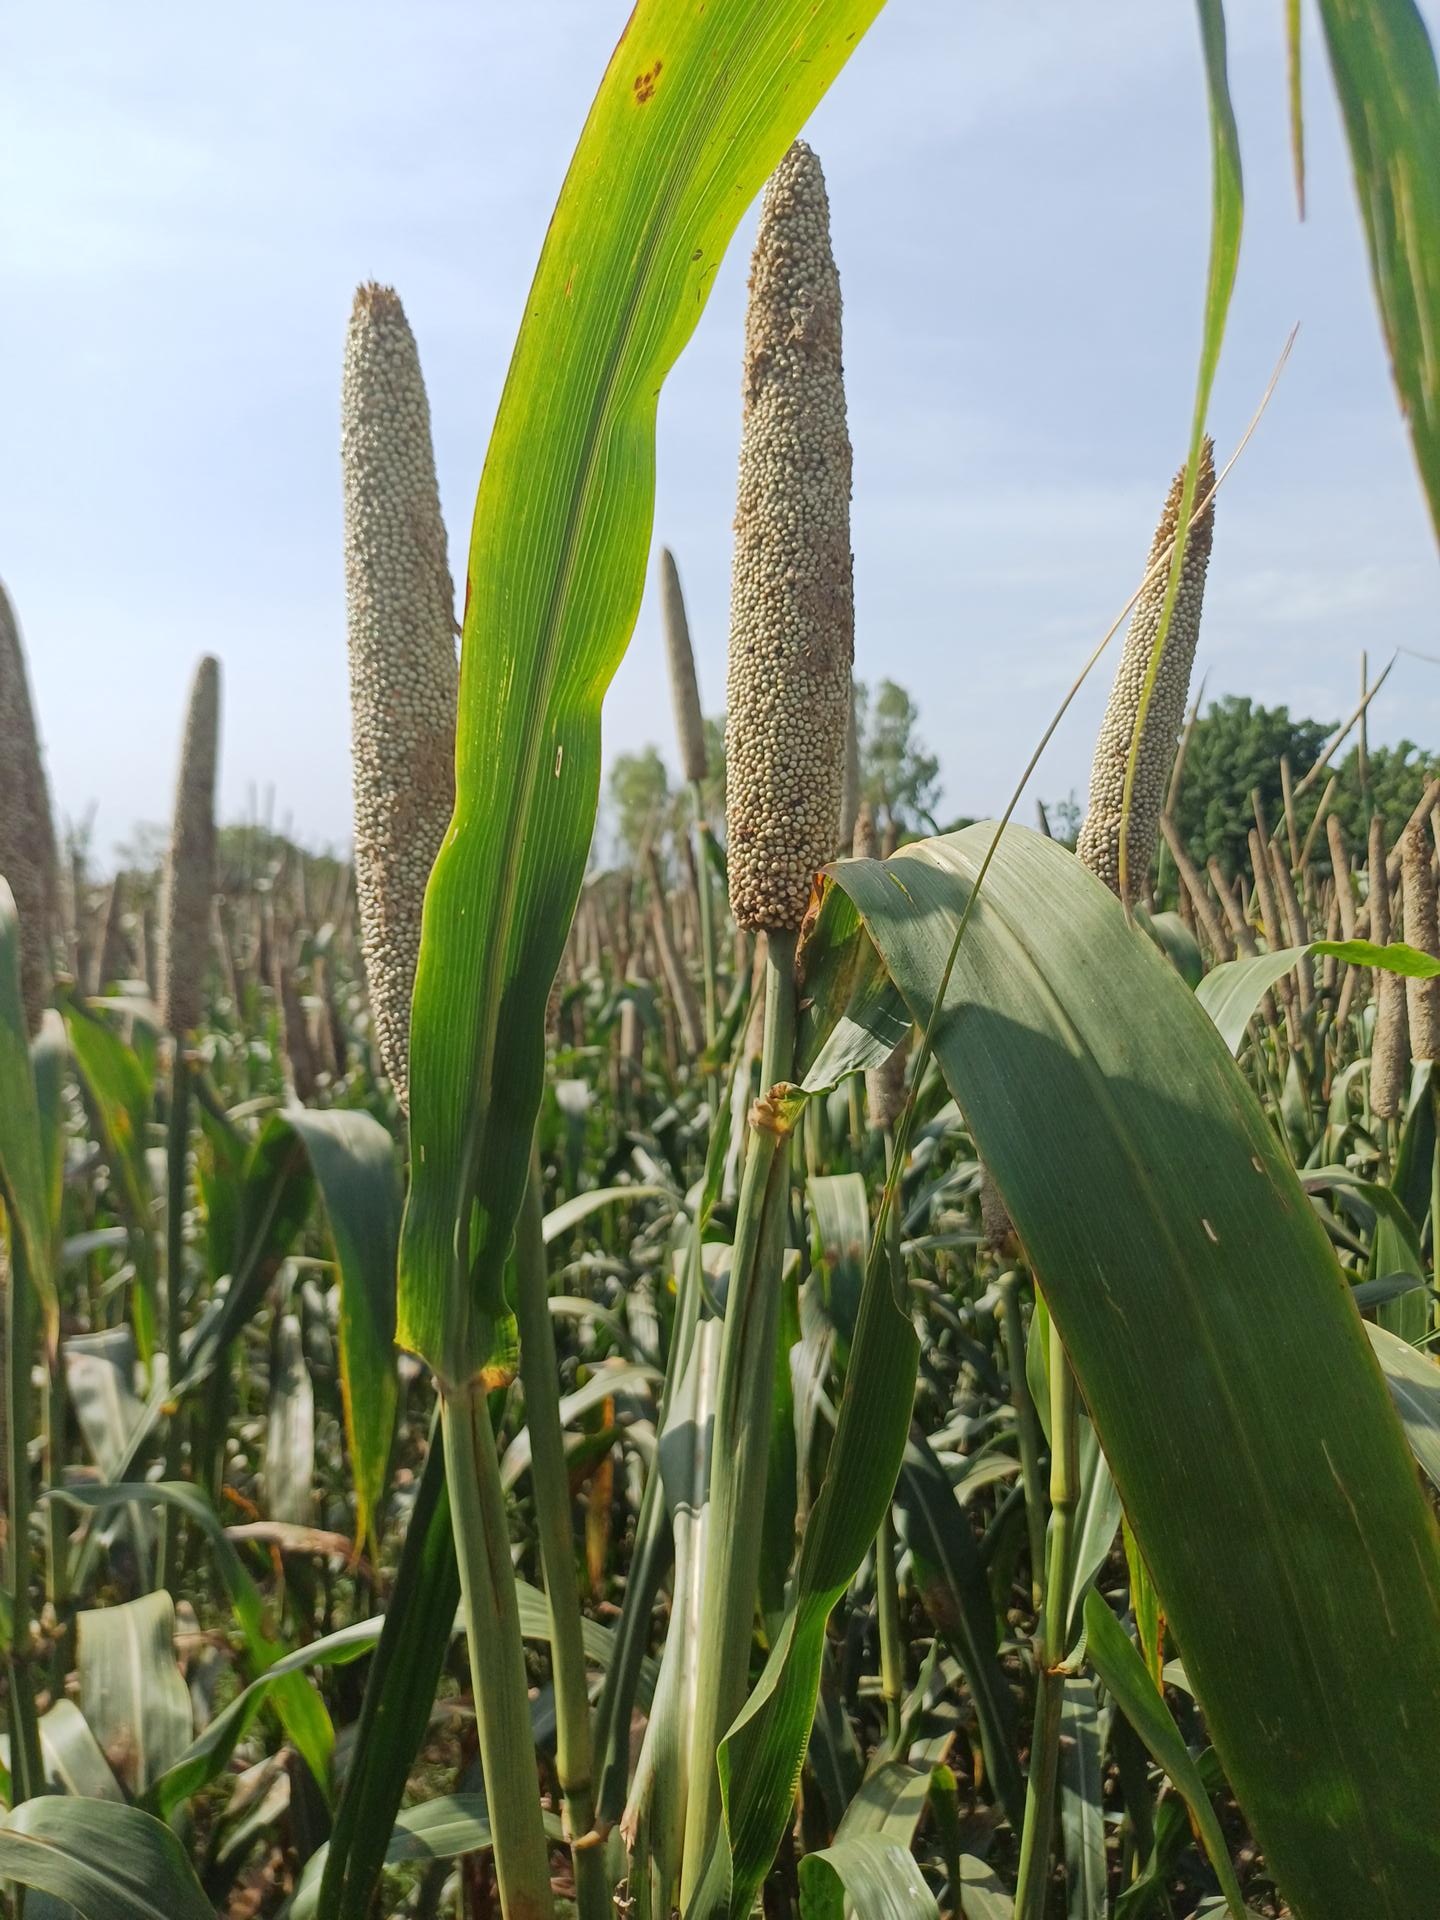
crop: pearl millet
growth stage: filling grain
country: Senegal
